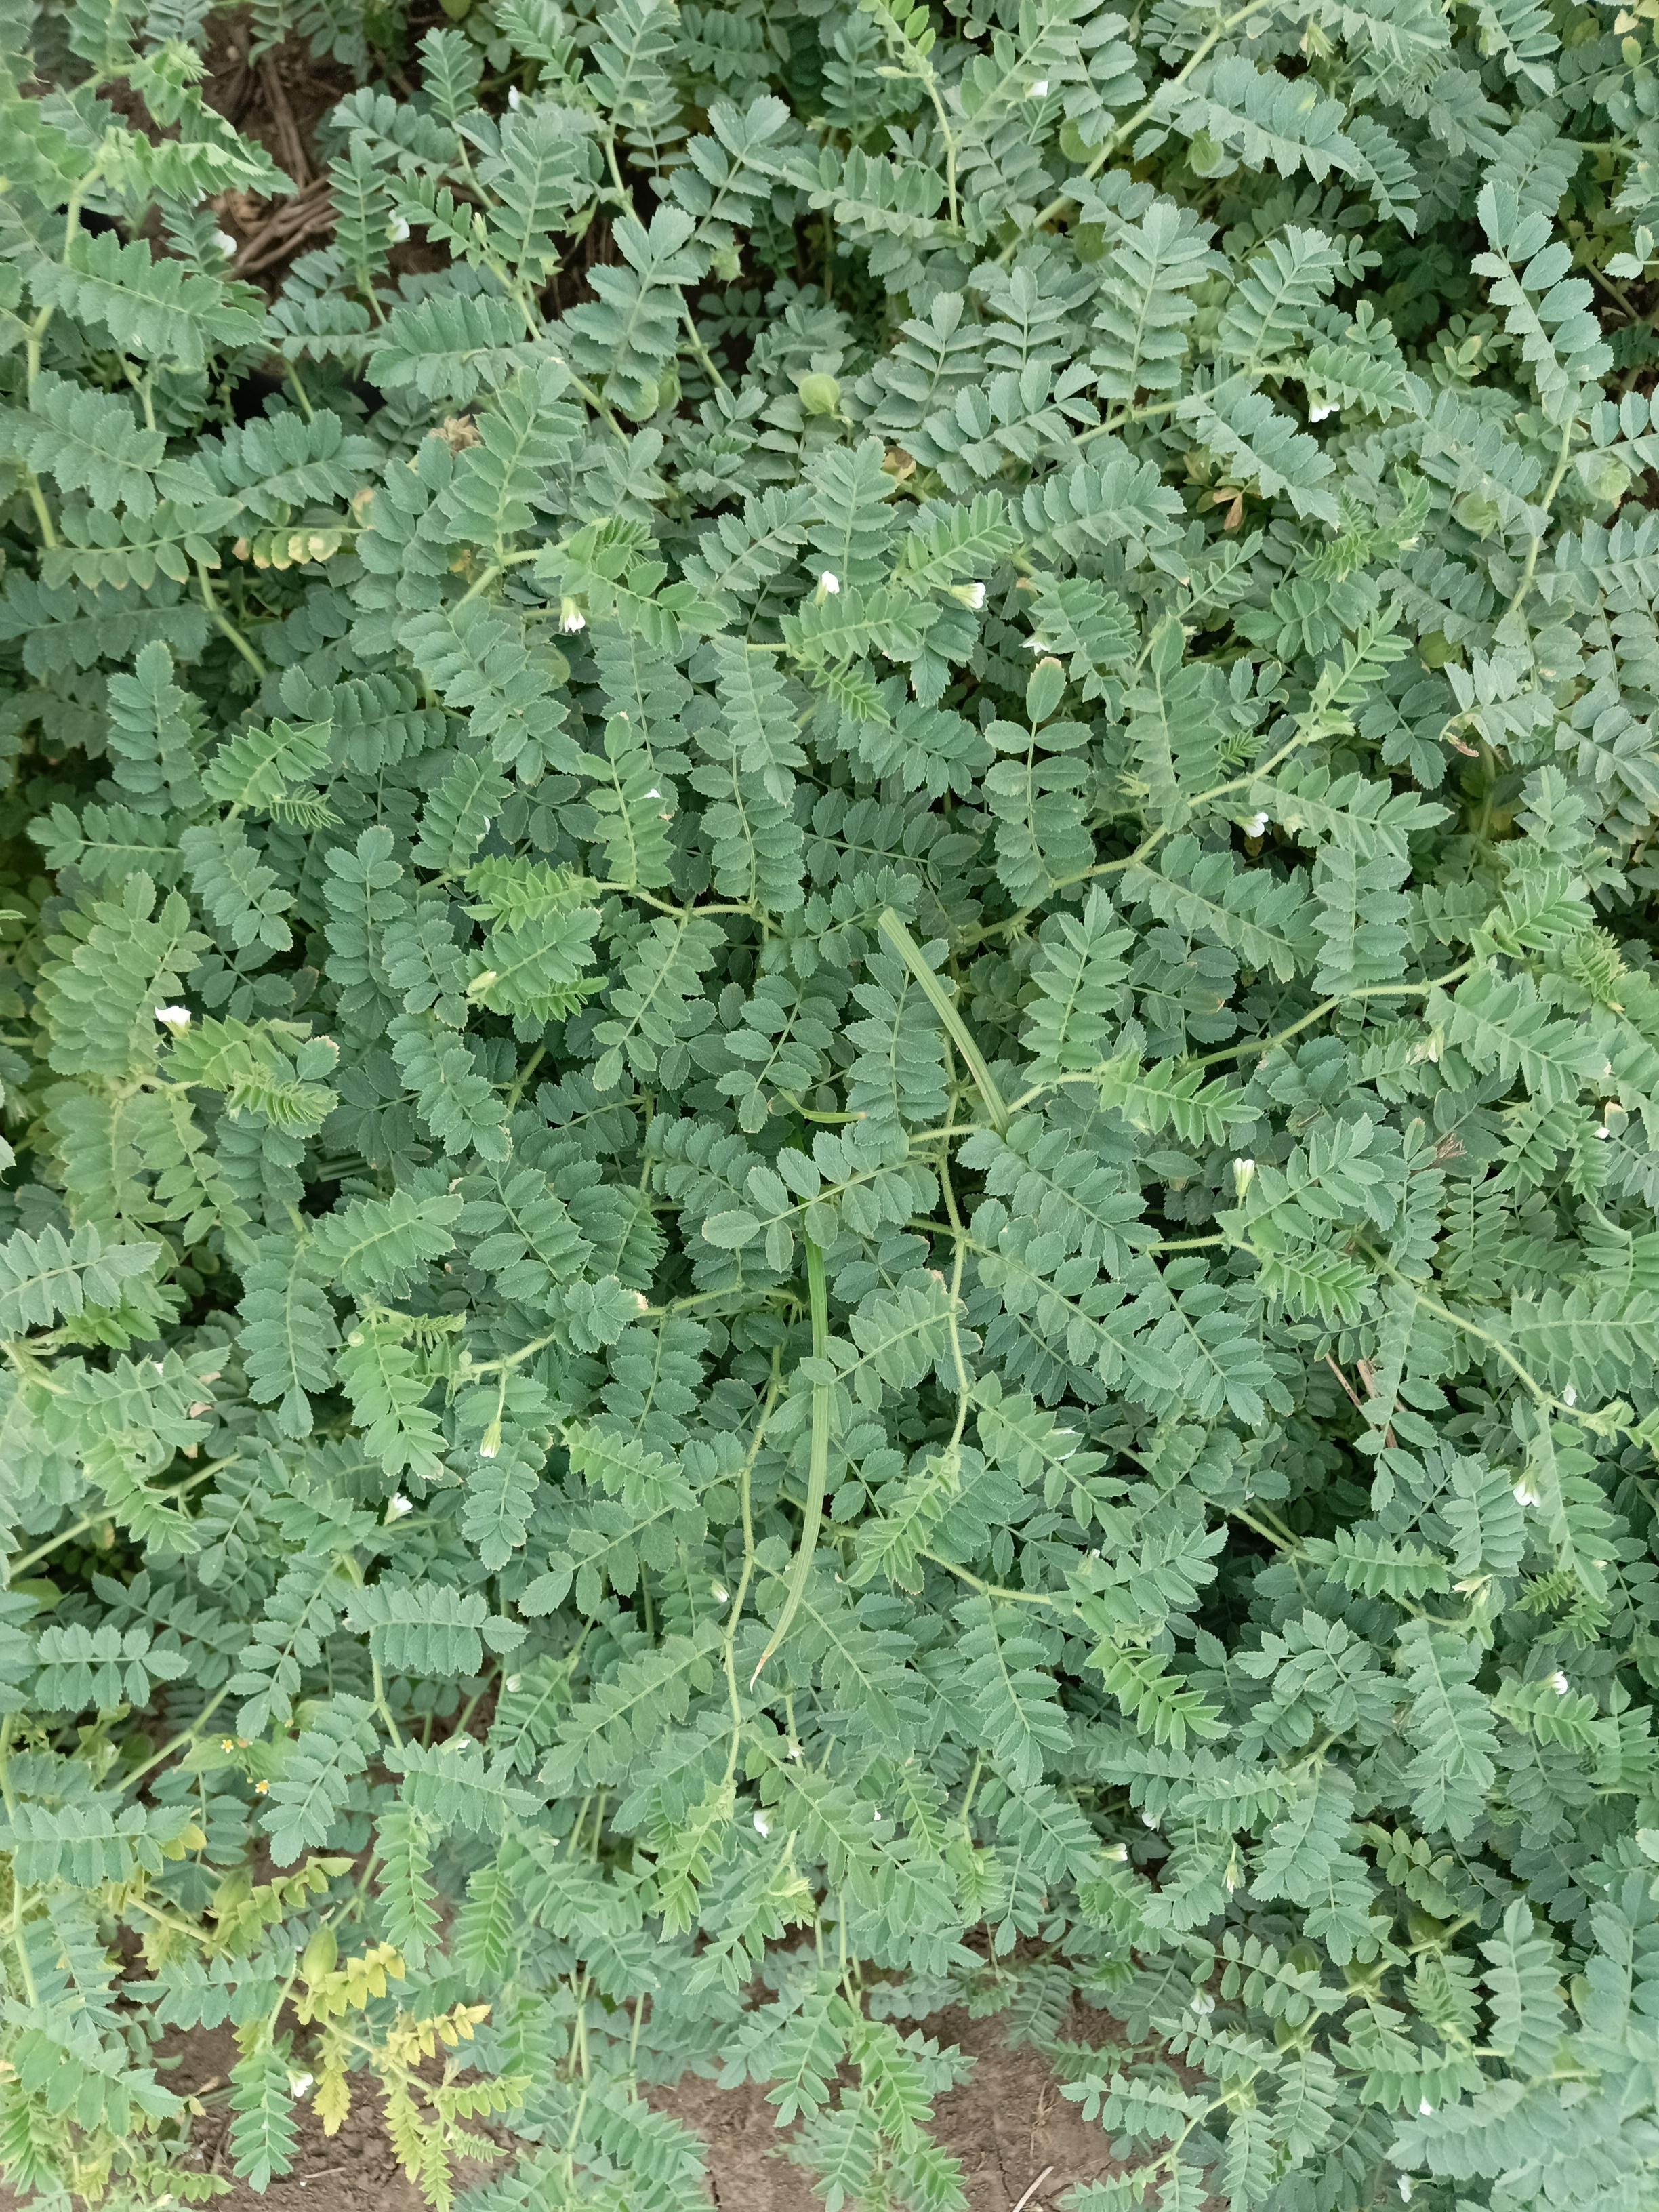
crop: chickpea
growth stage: development pod
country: Tanzania
